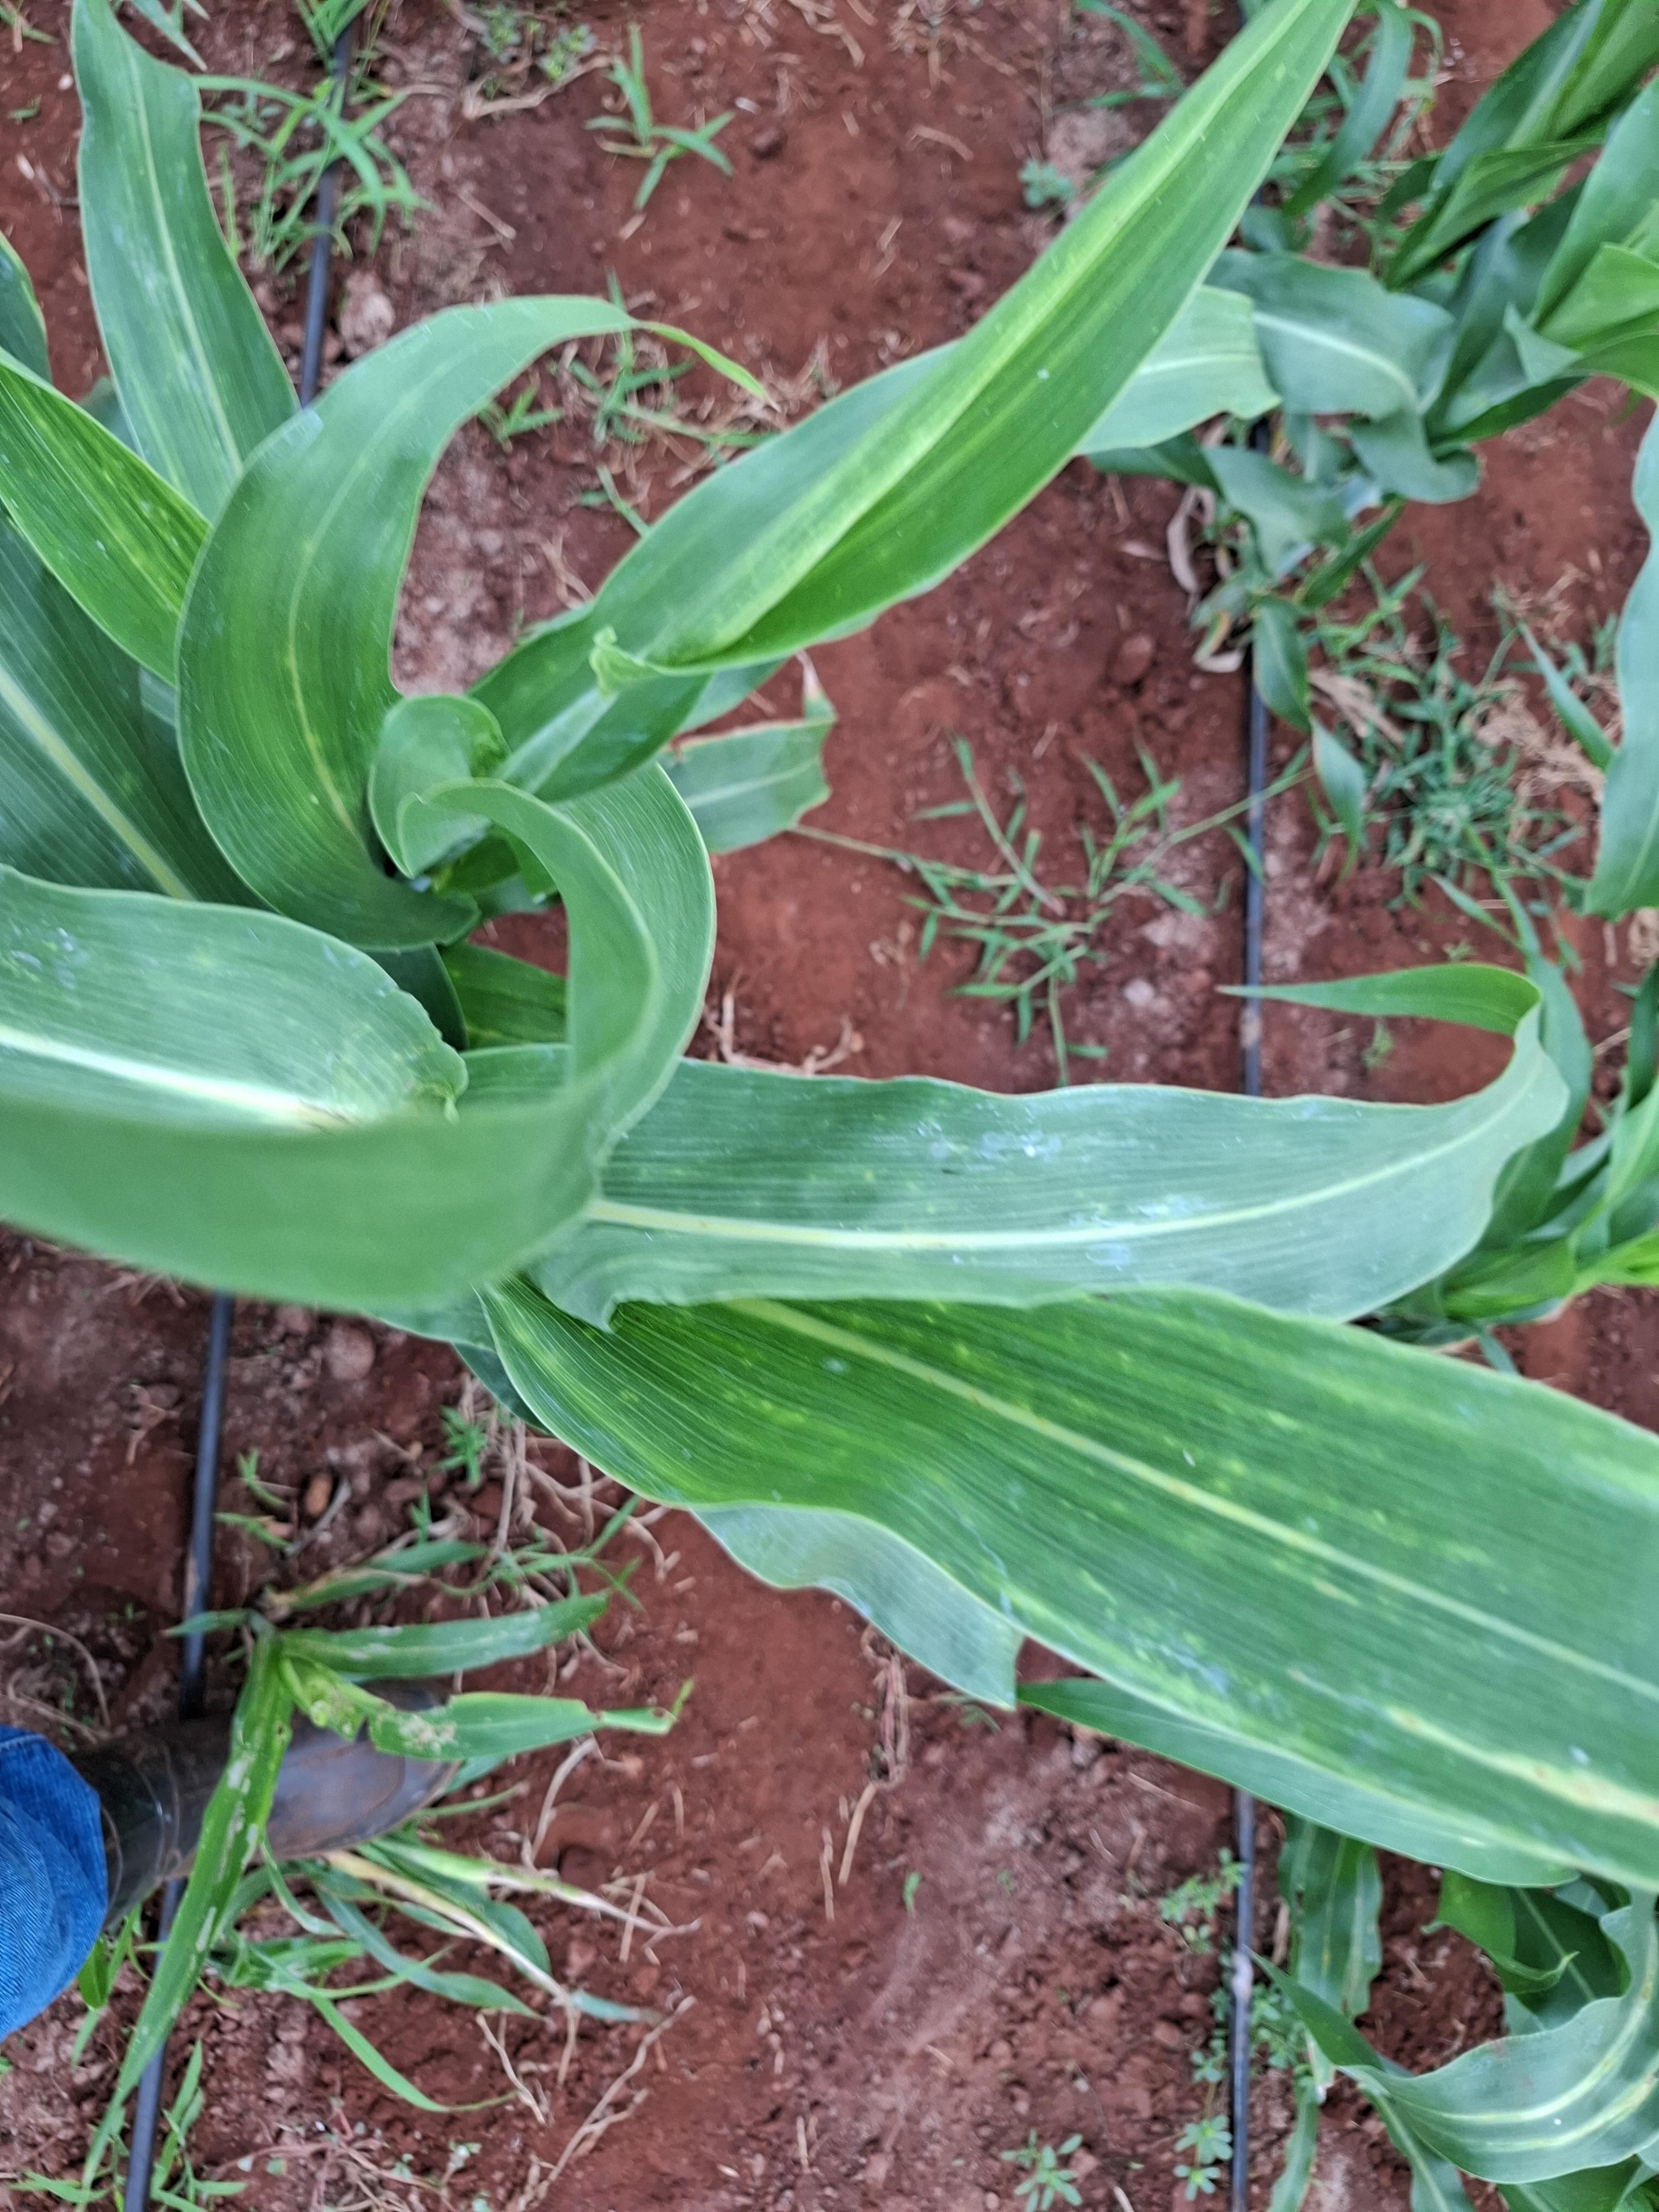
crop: sorghum
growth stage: flowering
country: Kenya
